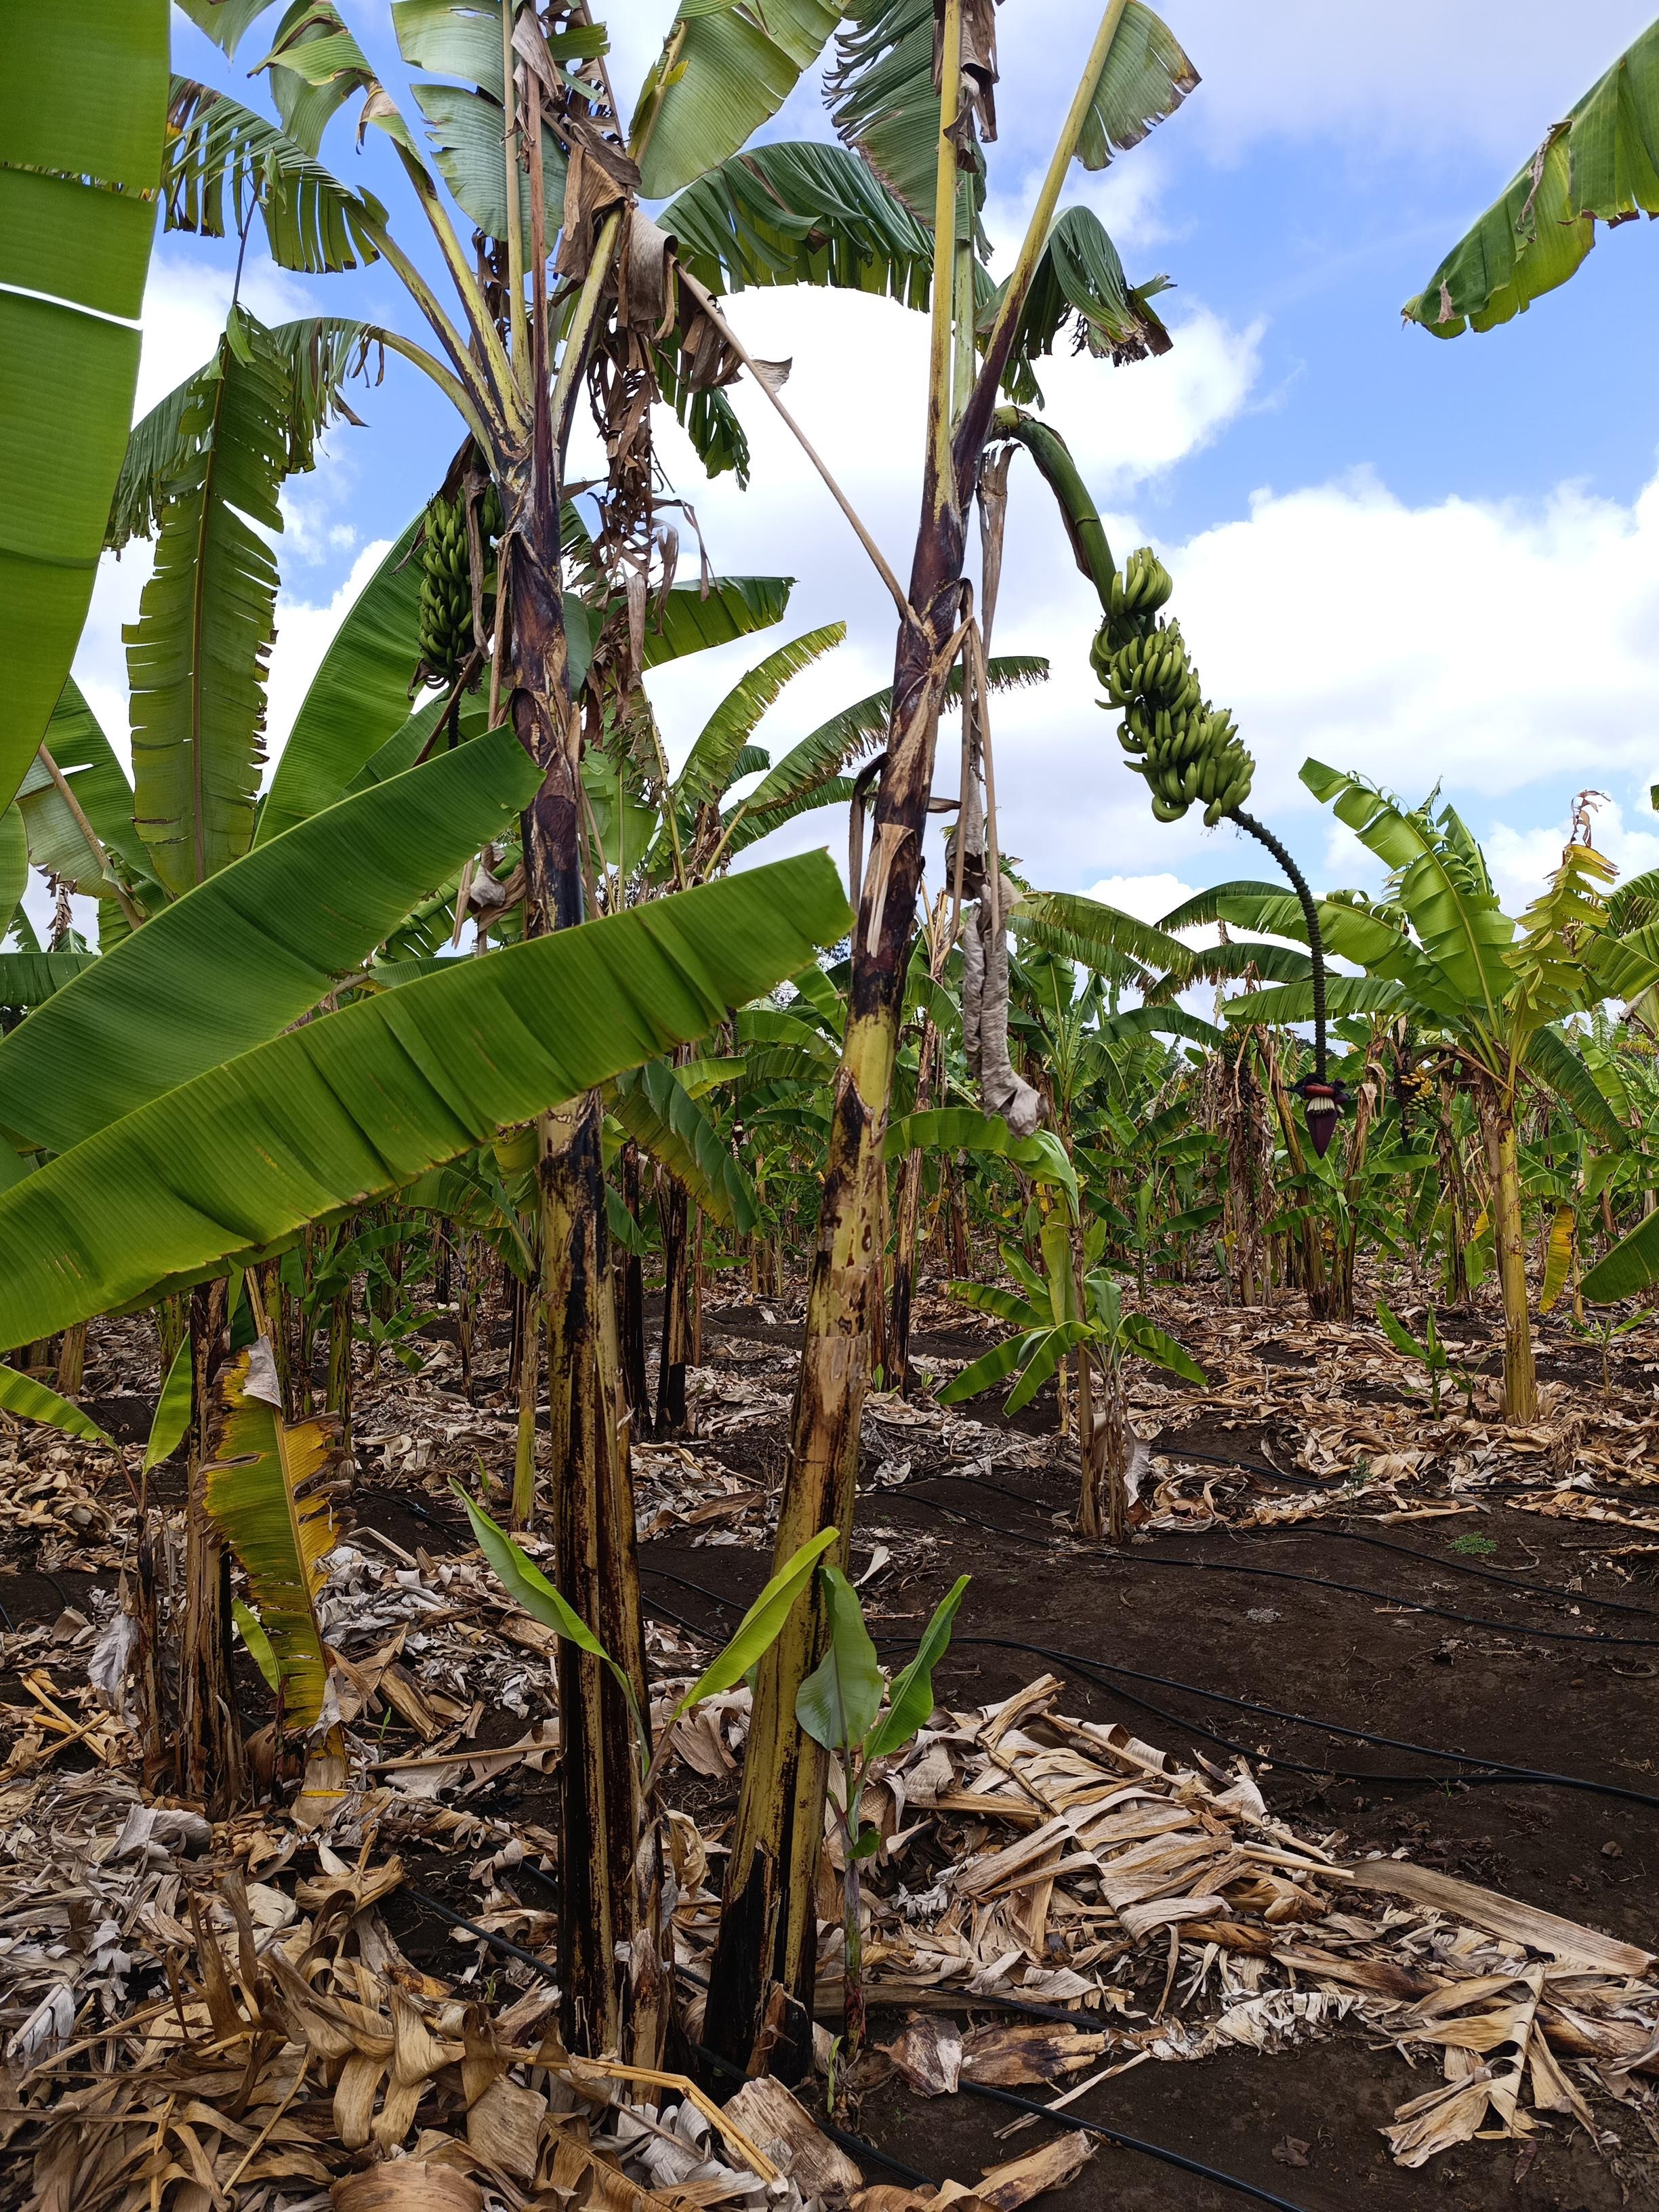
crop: banana
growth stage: development fruit
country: Tanzania
